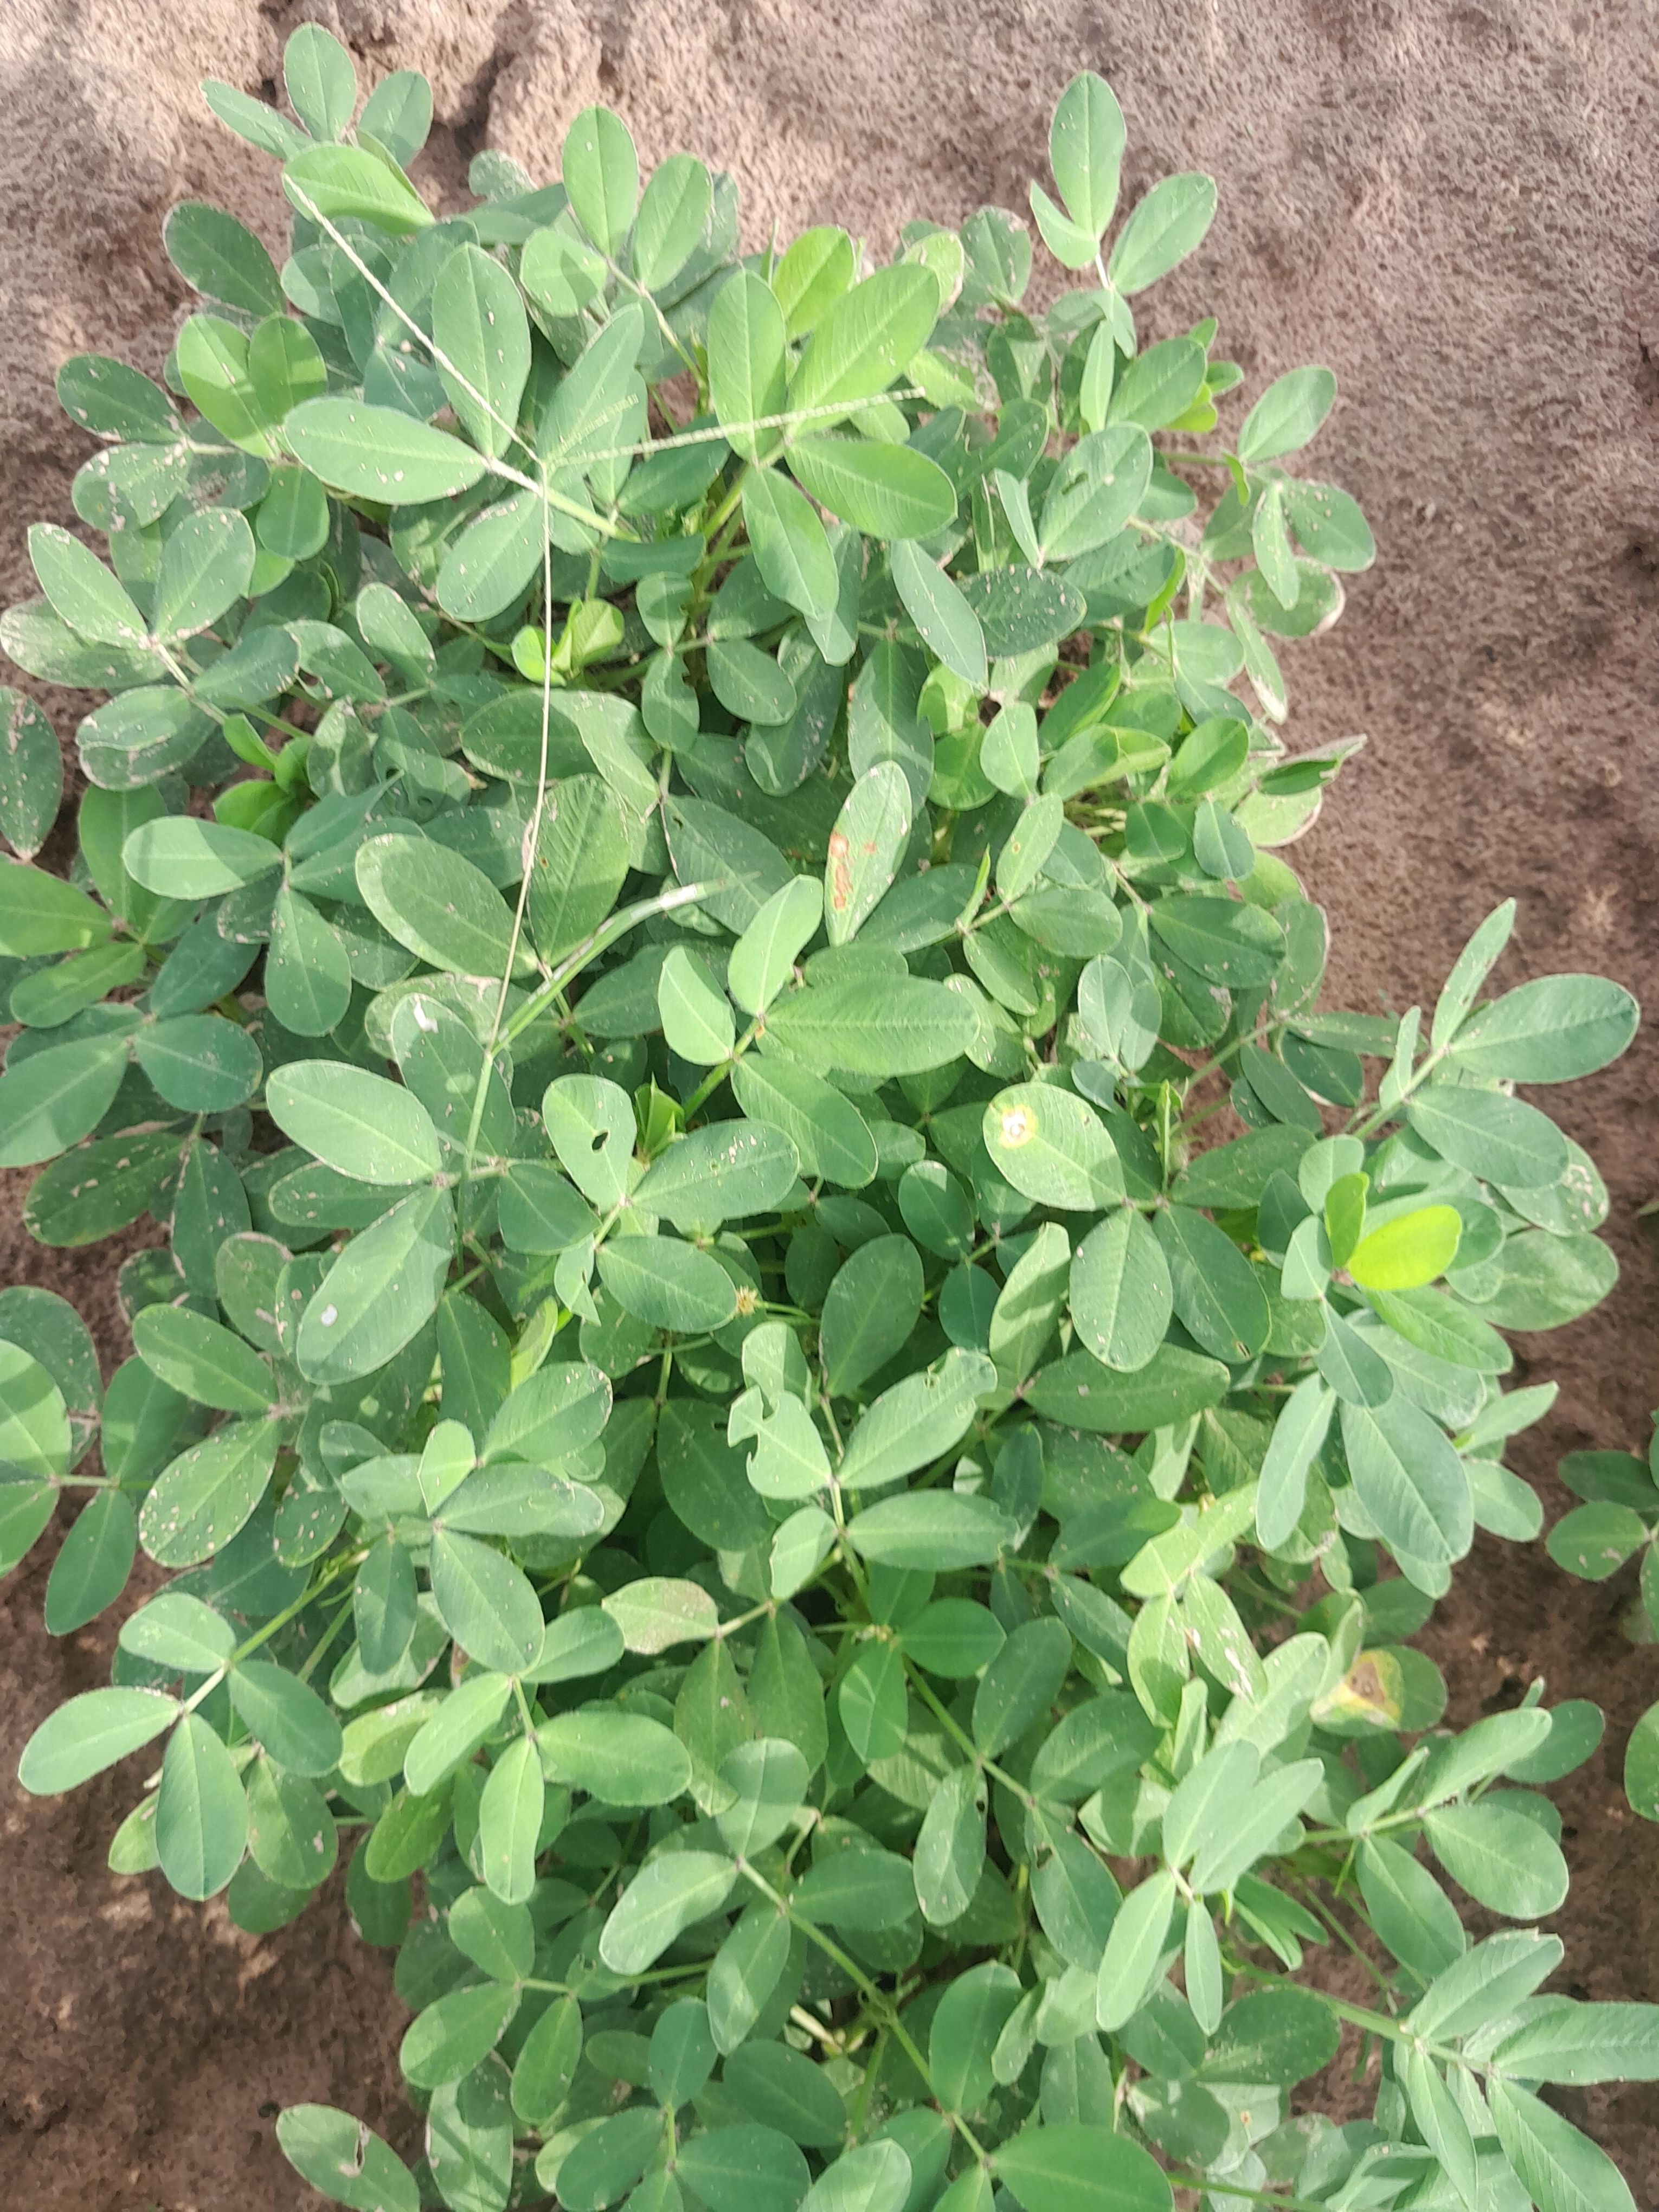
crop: groundnut
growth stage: flowering
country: Senegal
